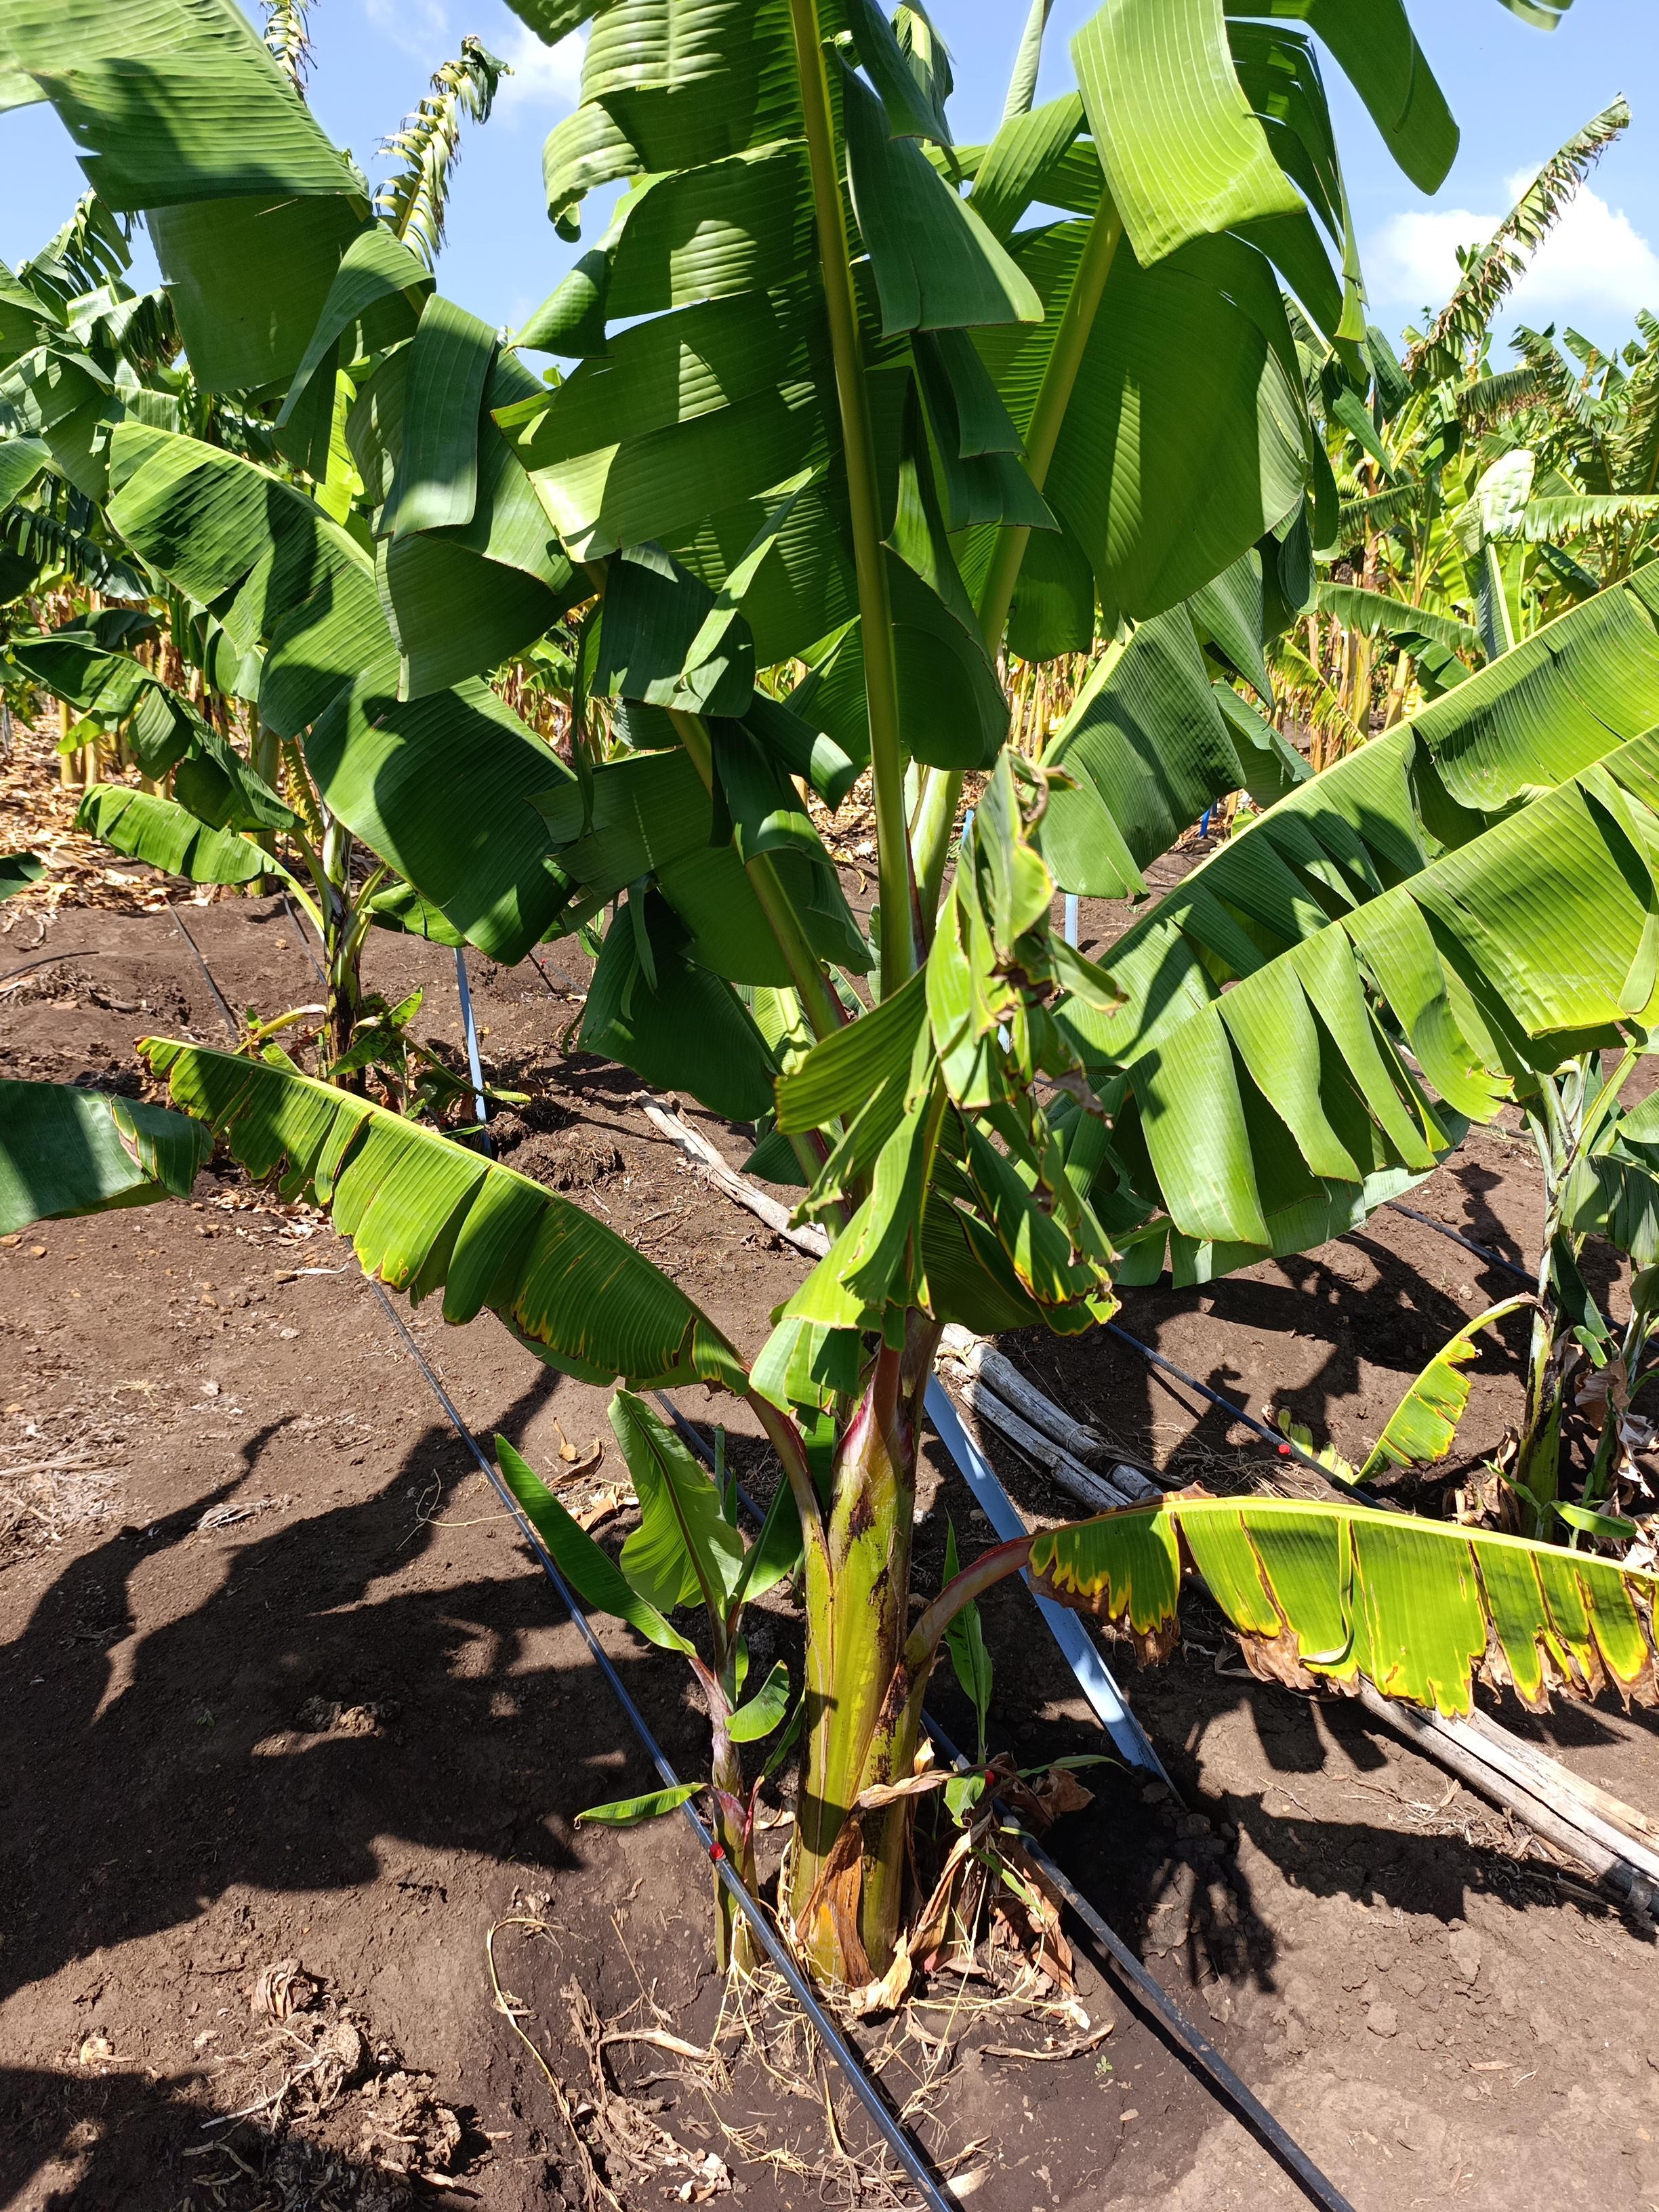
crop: banana
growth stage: vegetative
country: Tanzania
